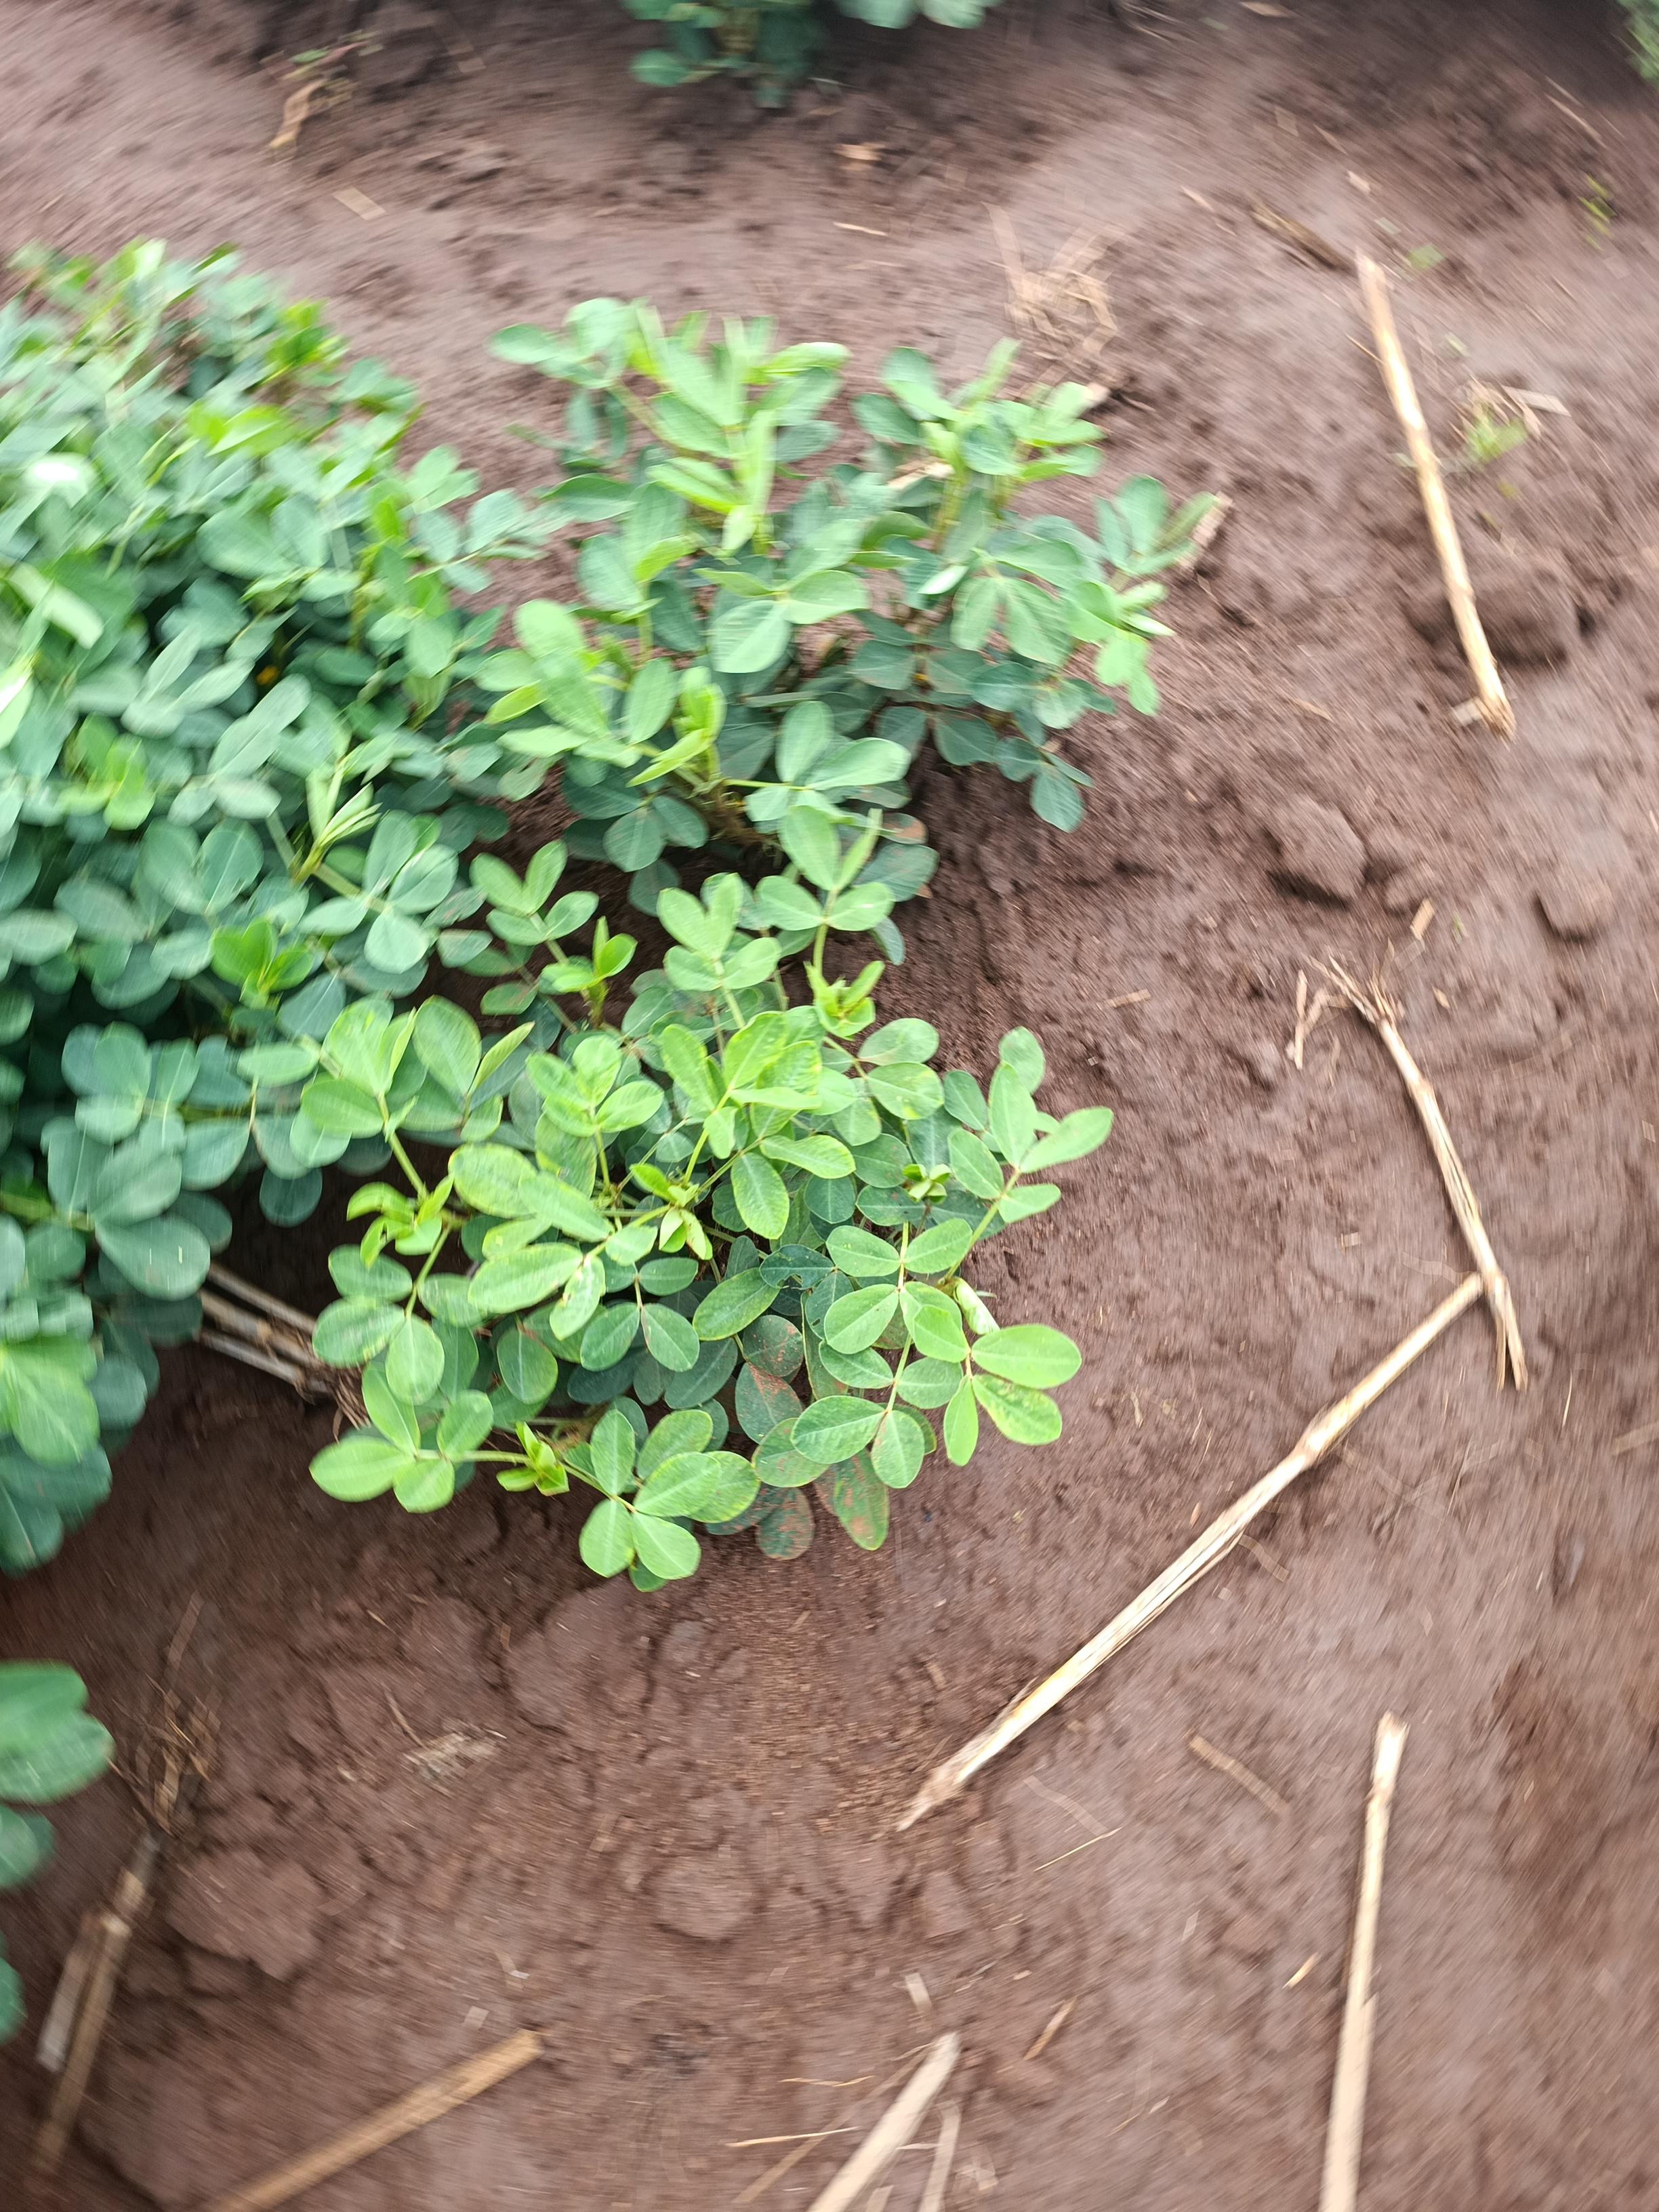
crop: groundnut
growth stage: flowering
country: Kenya
